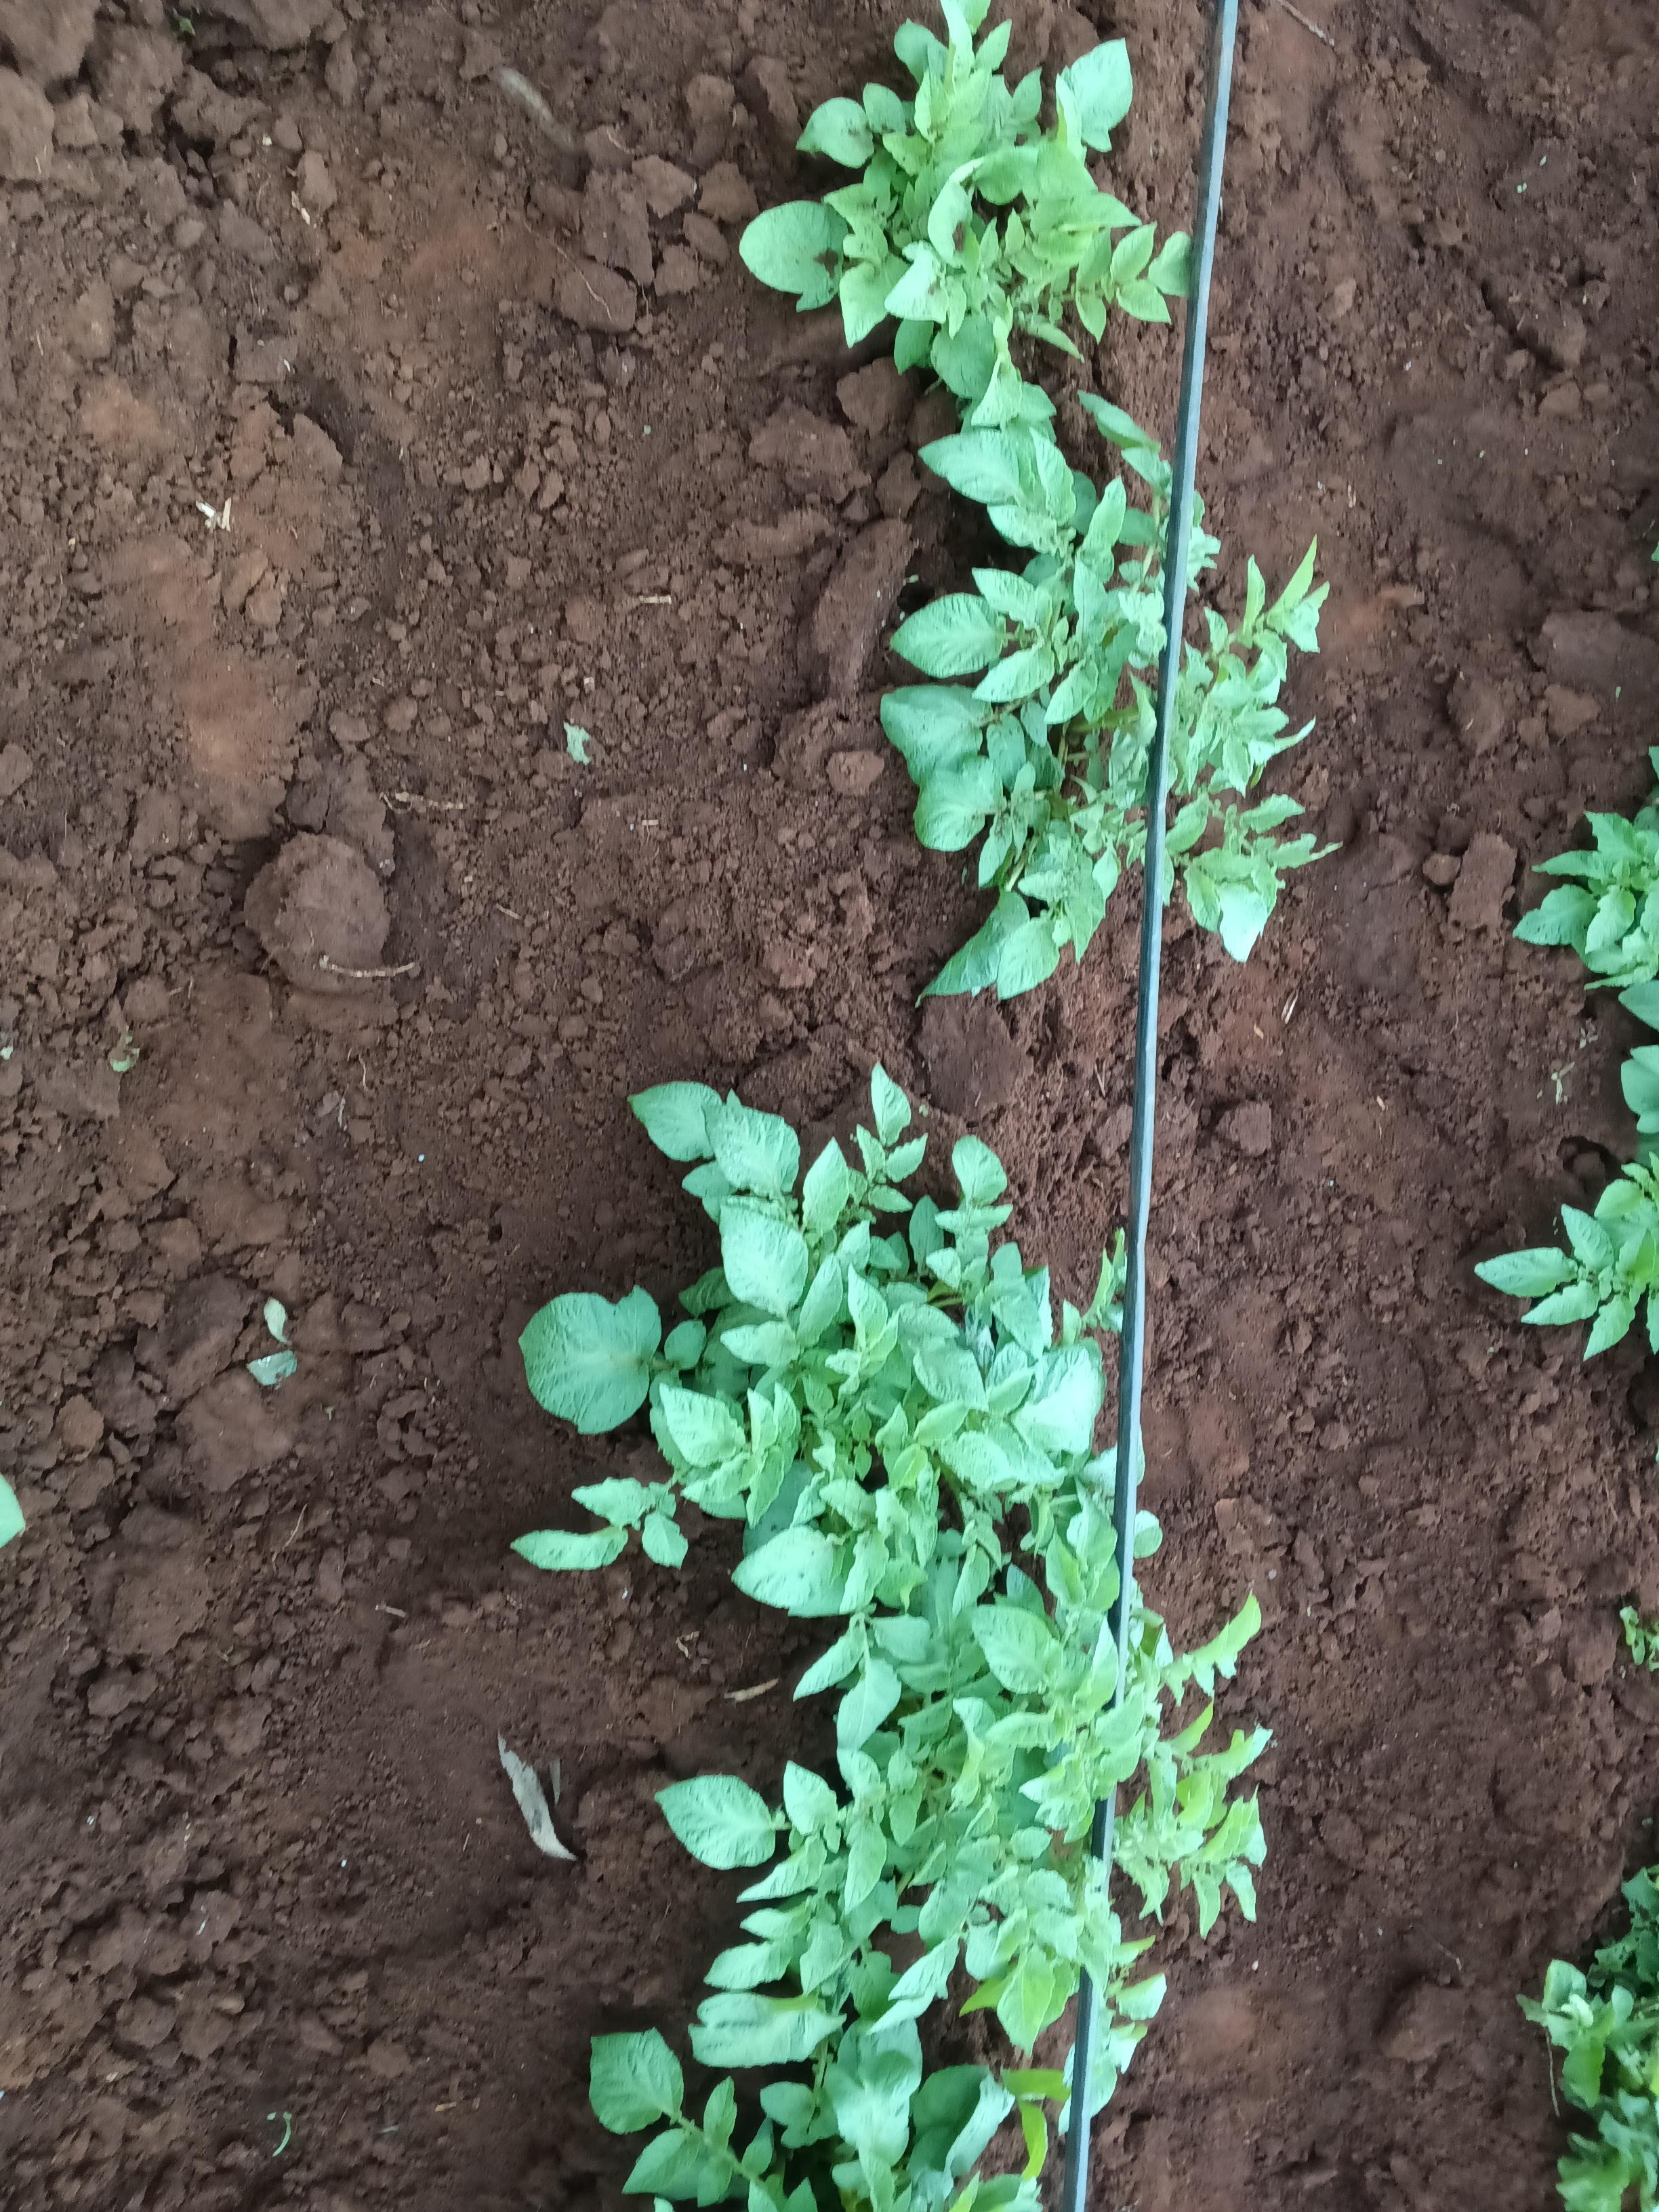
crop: potato
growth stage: sprouting emergence
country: Kenya
